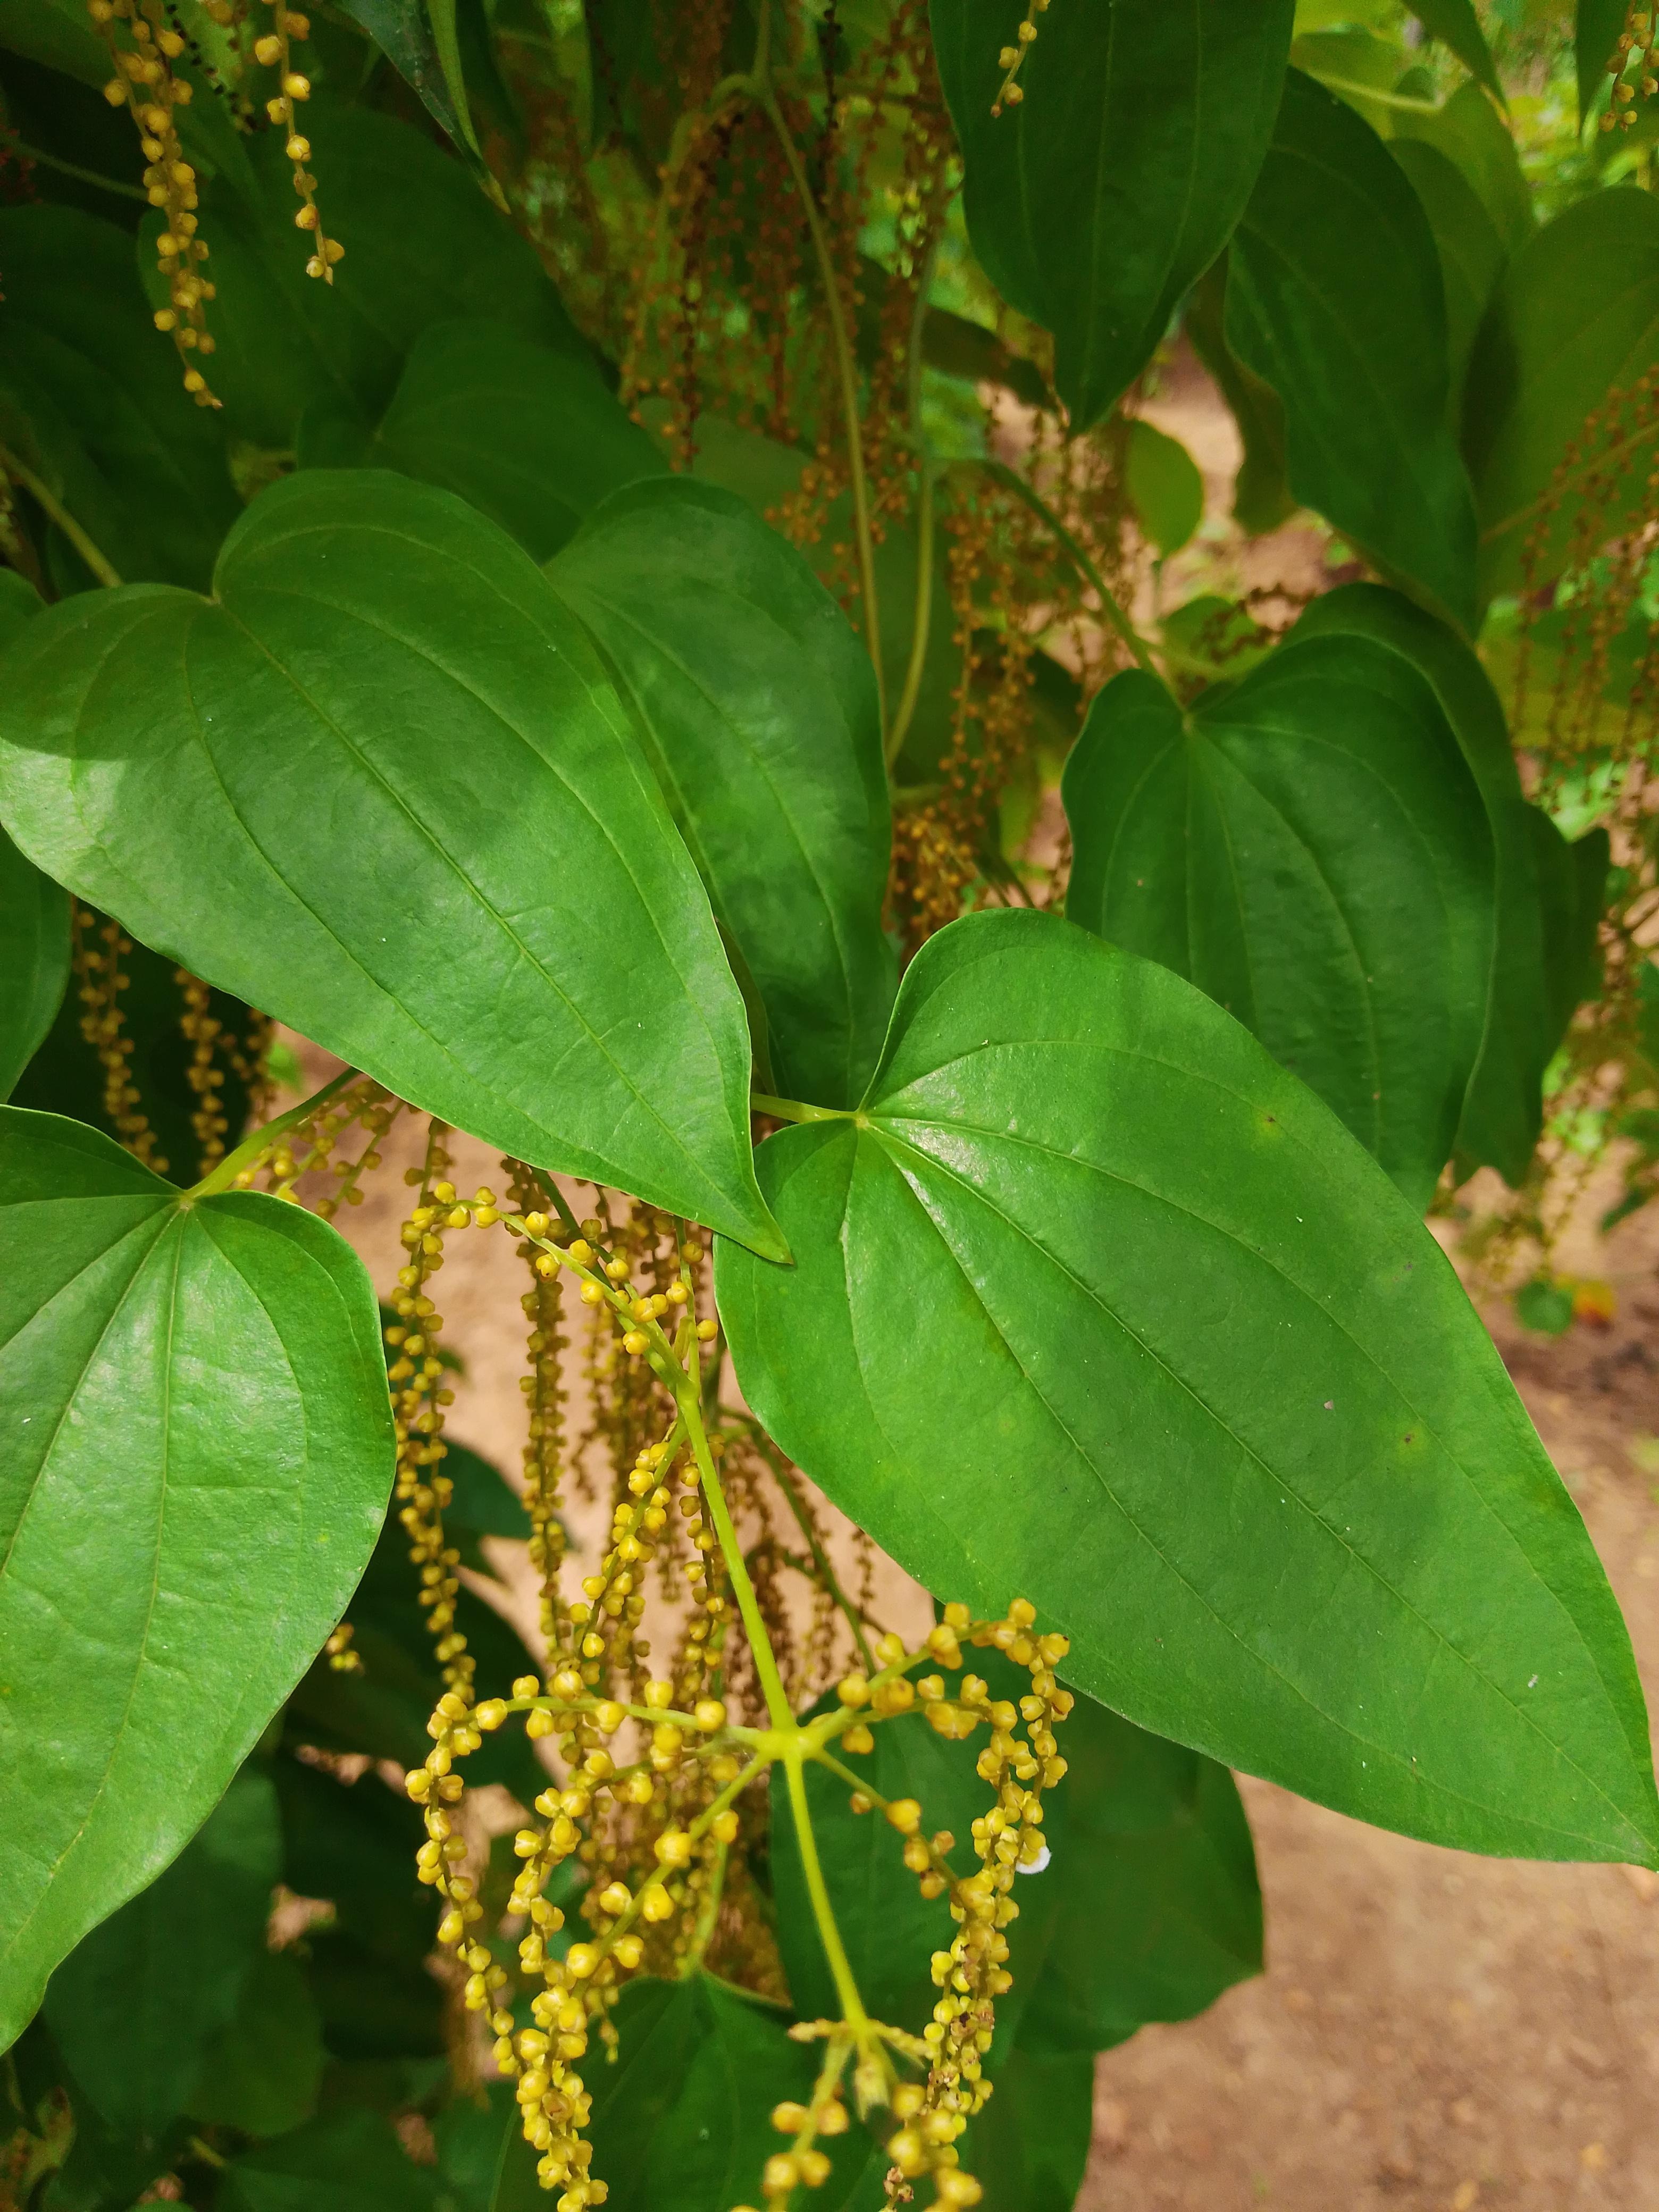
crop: yam
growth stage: flowering
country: Nigeria
